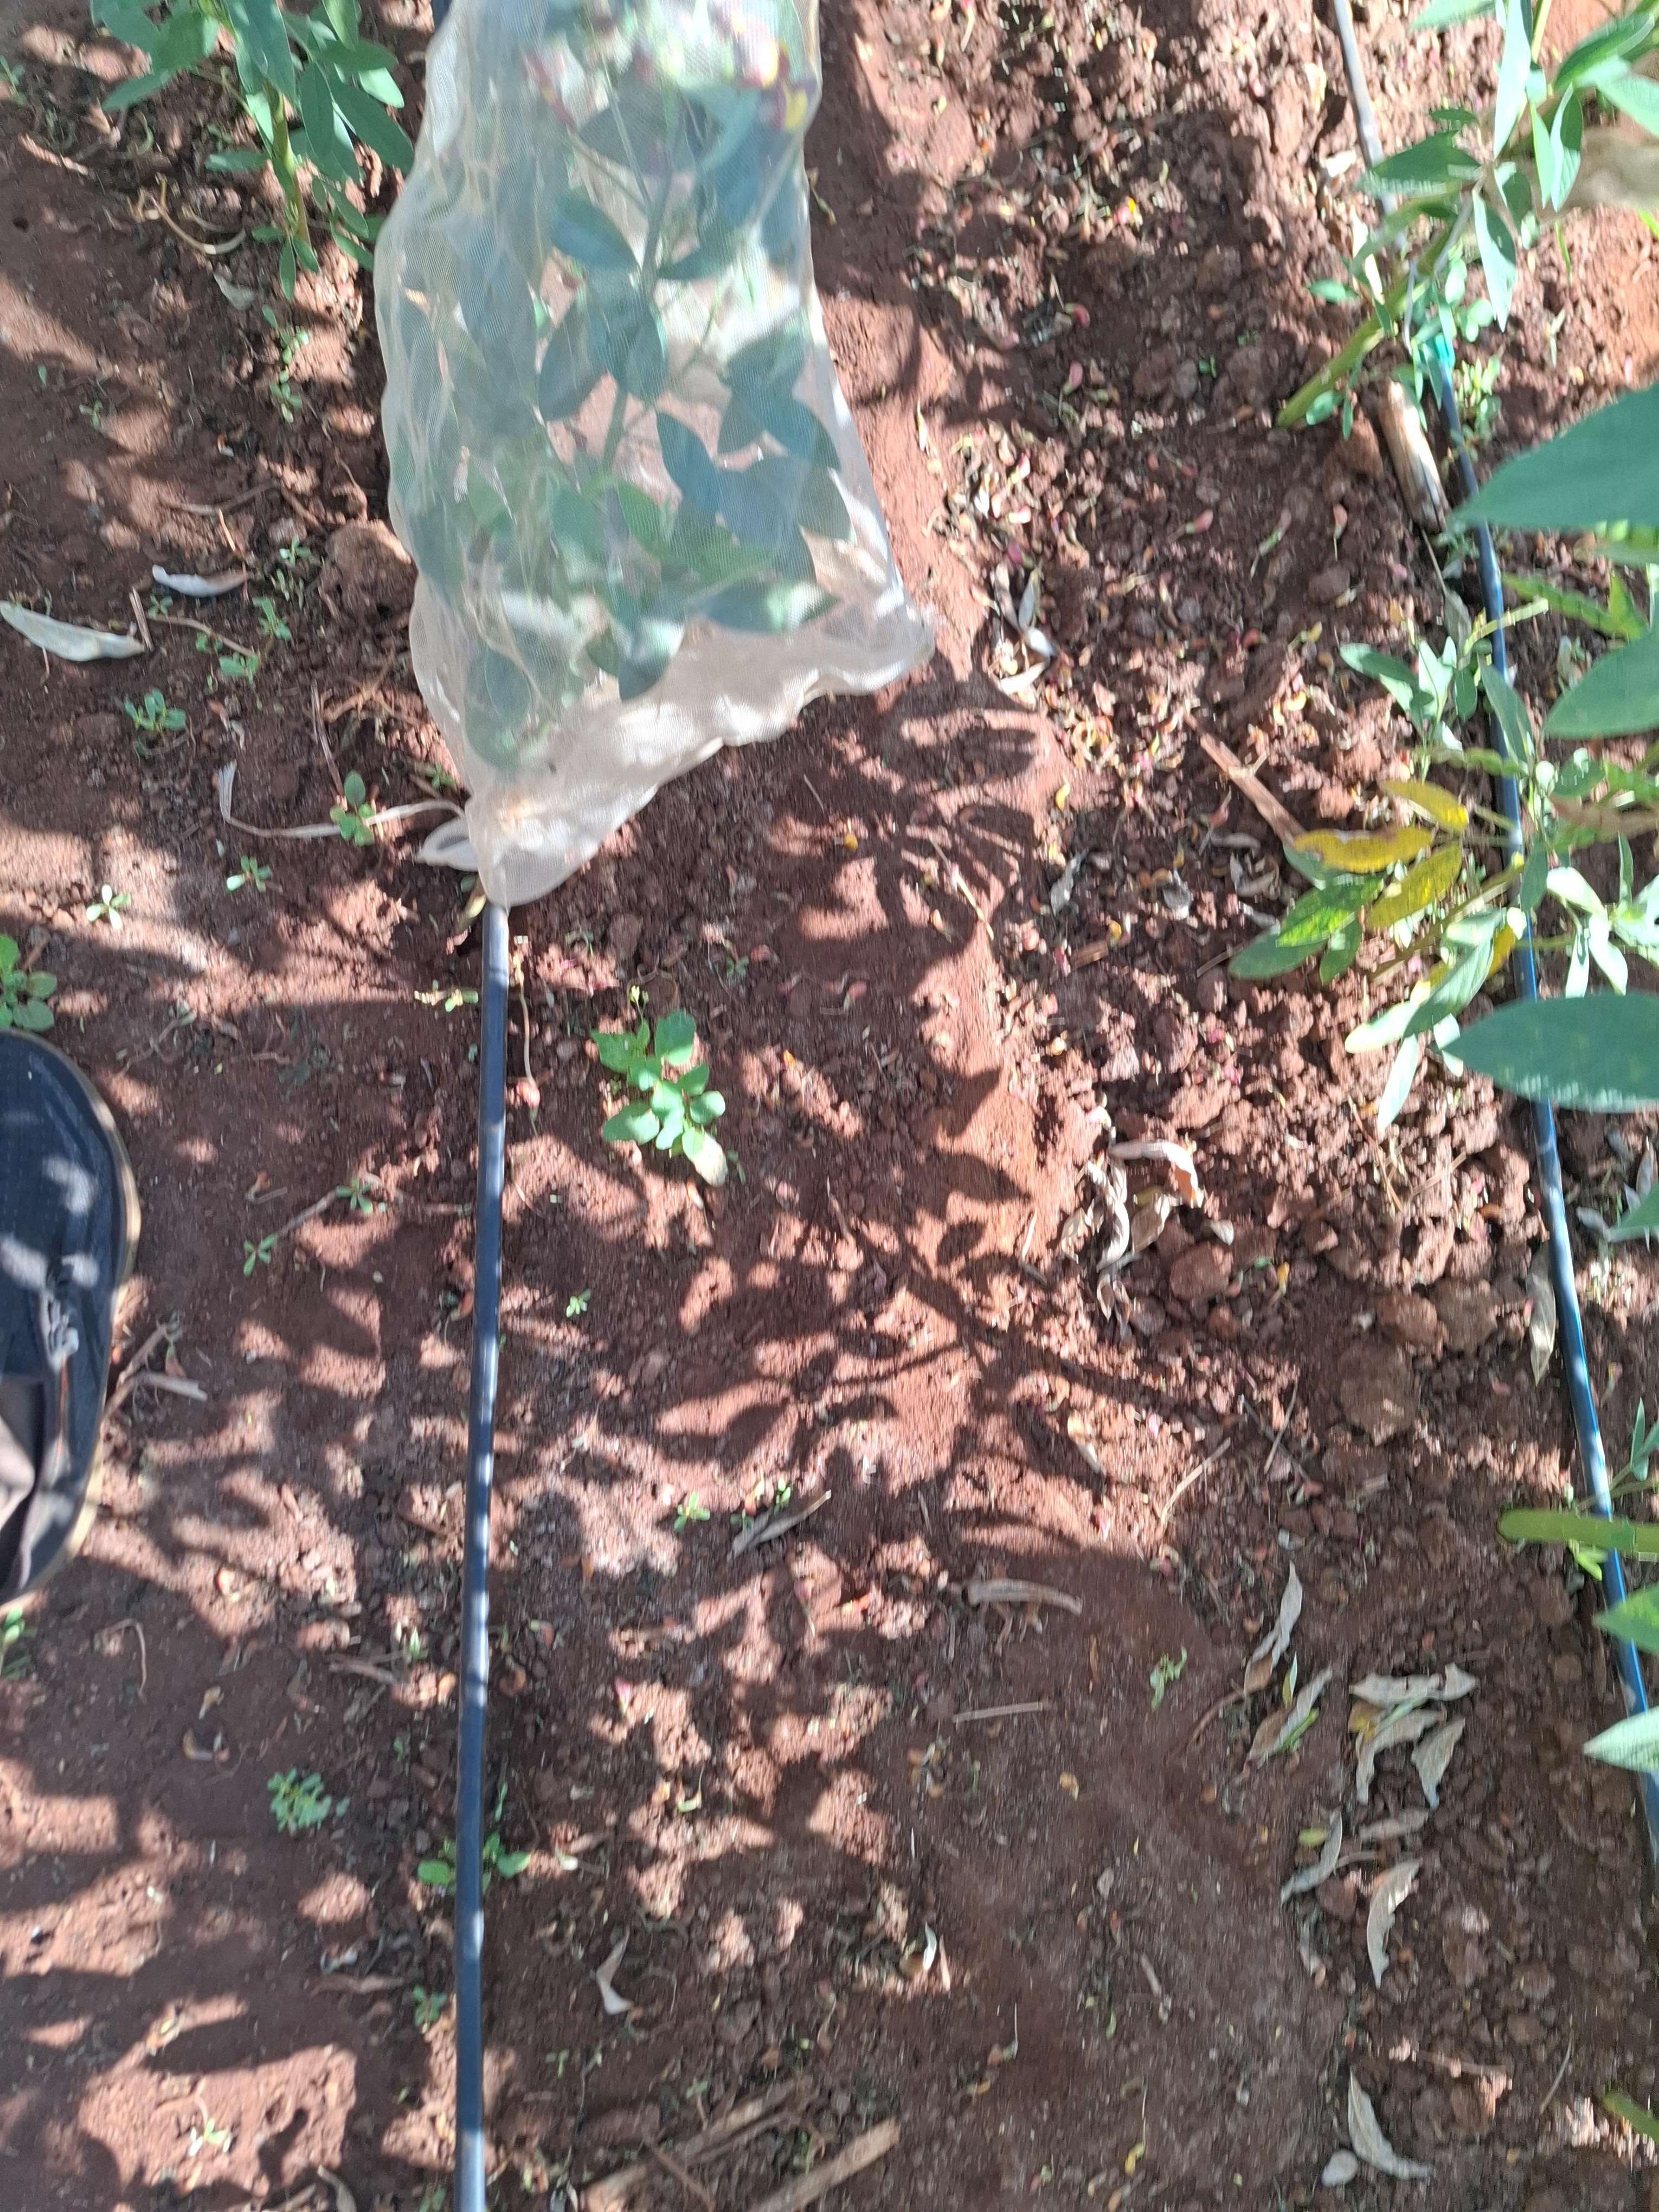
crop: pigeonpea
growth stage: development pod
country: Kenya
